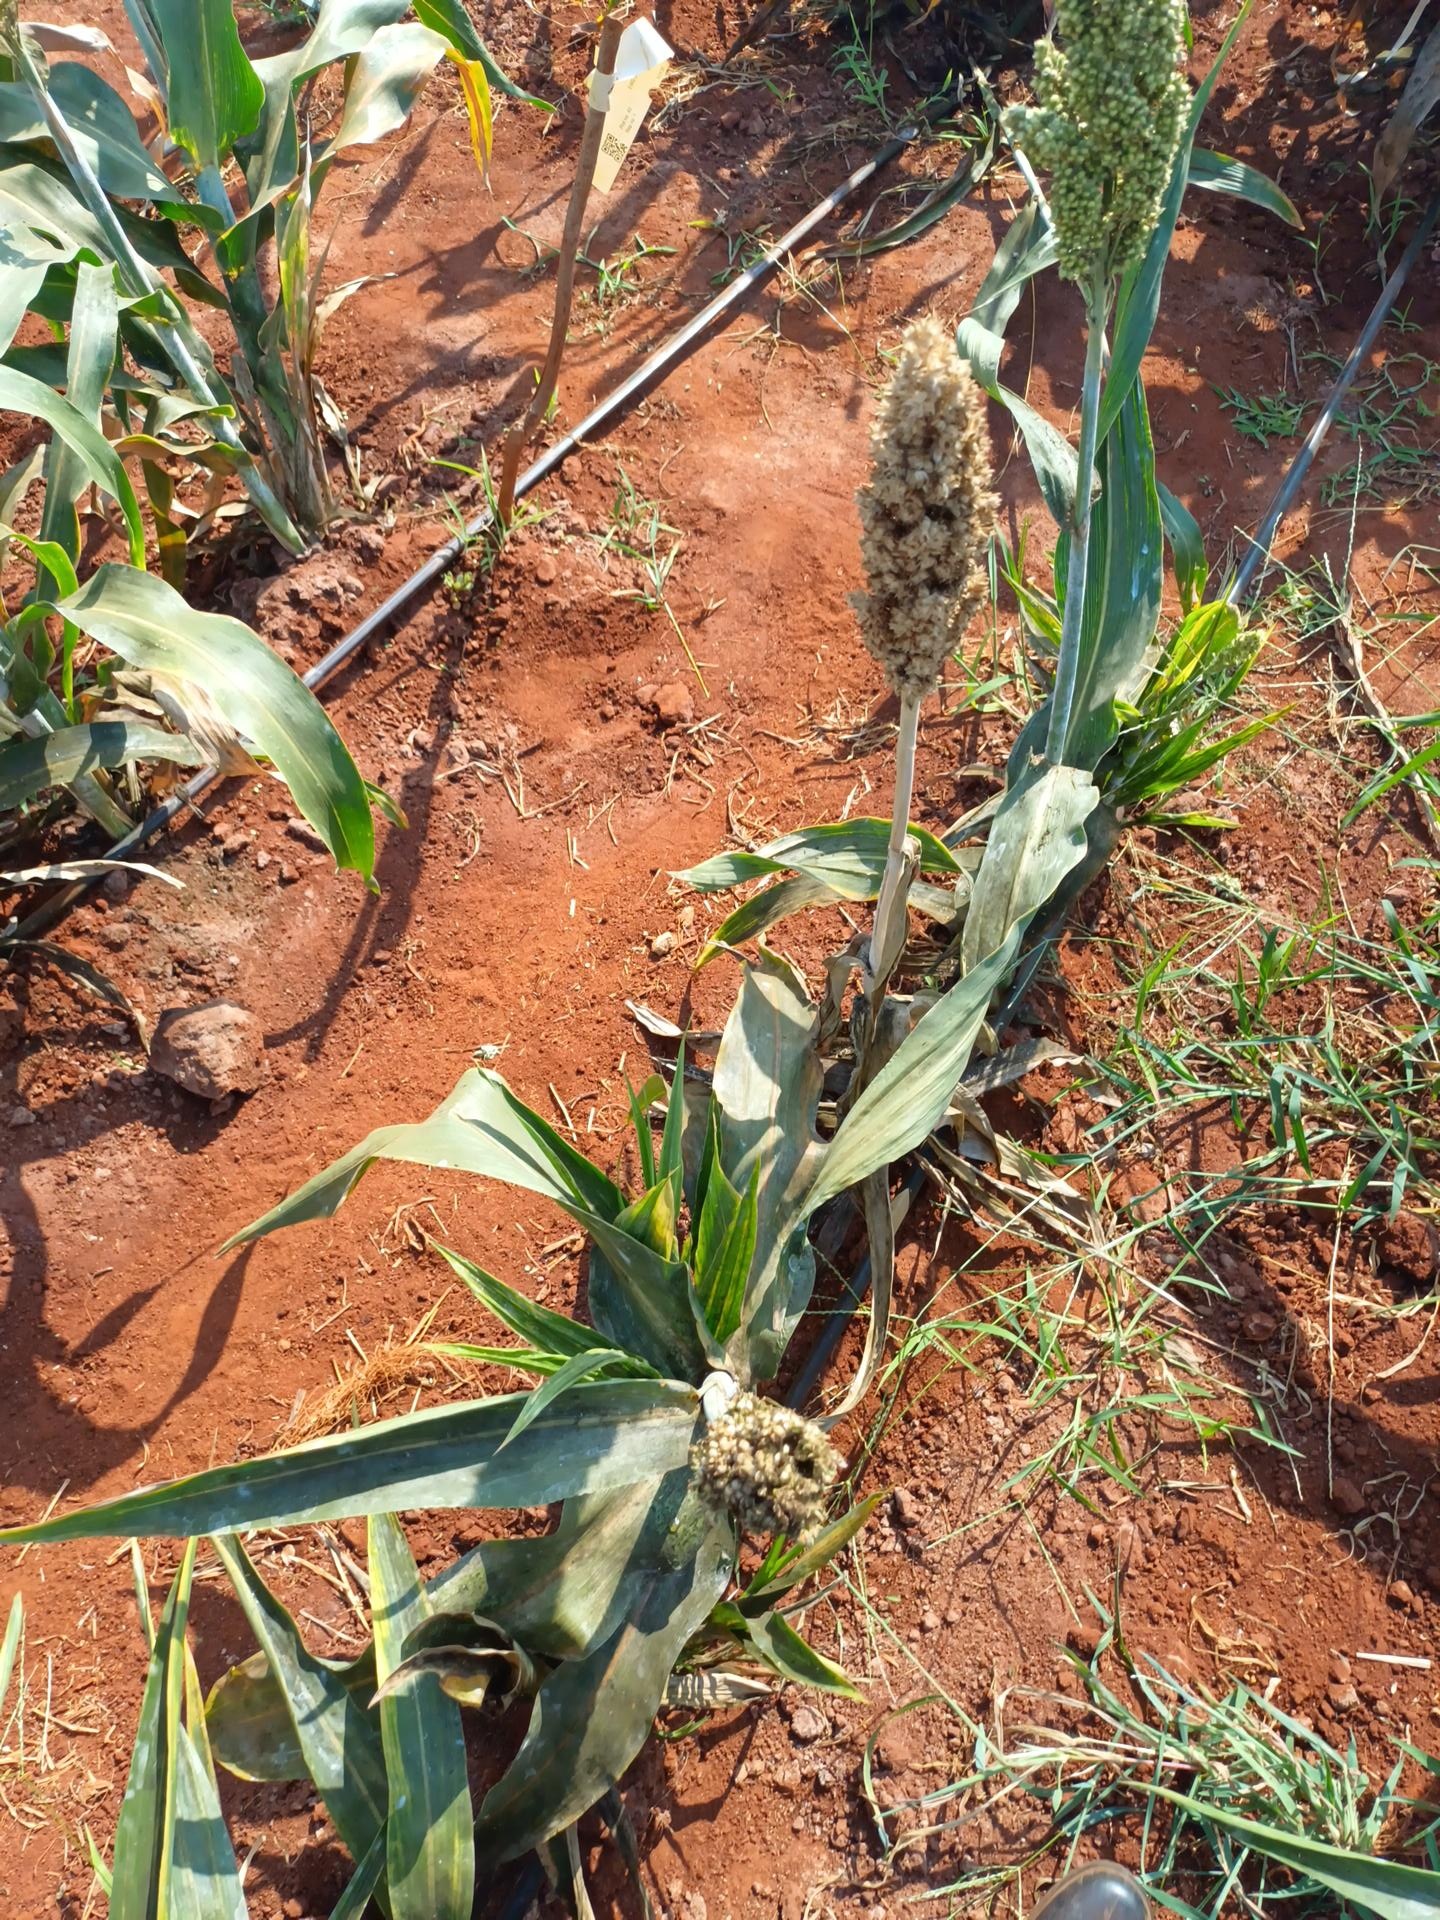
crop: sorghum
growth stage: filling grain
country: Kenya
